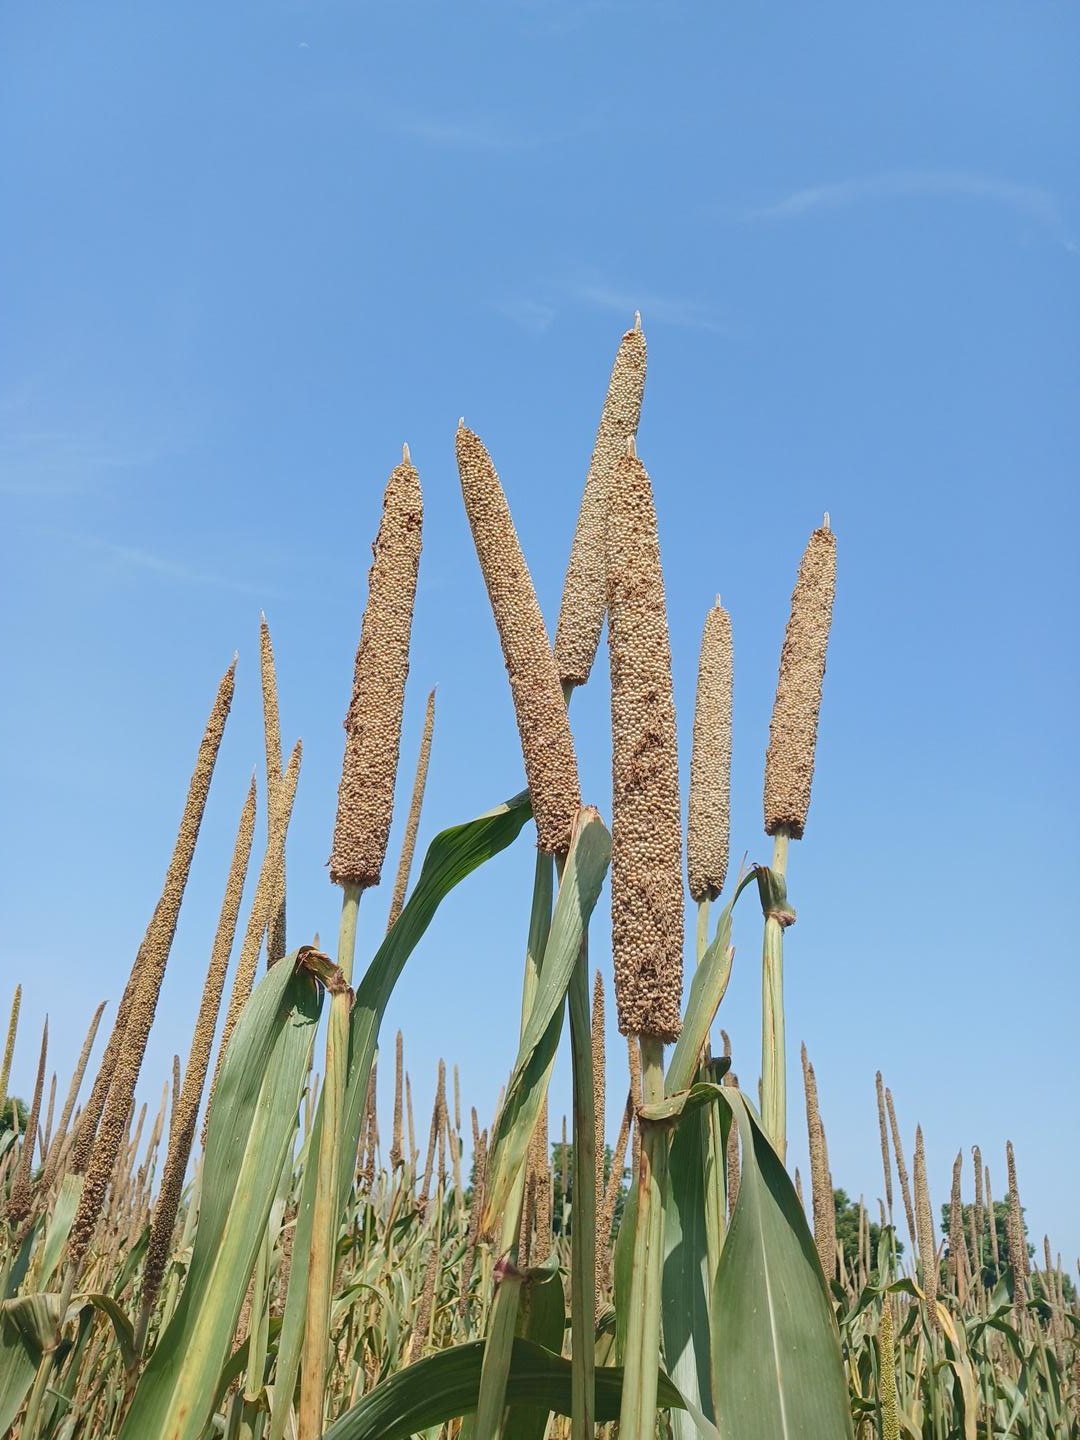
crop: pearl millet
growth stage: maturity
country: Senegal
